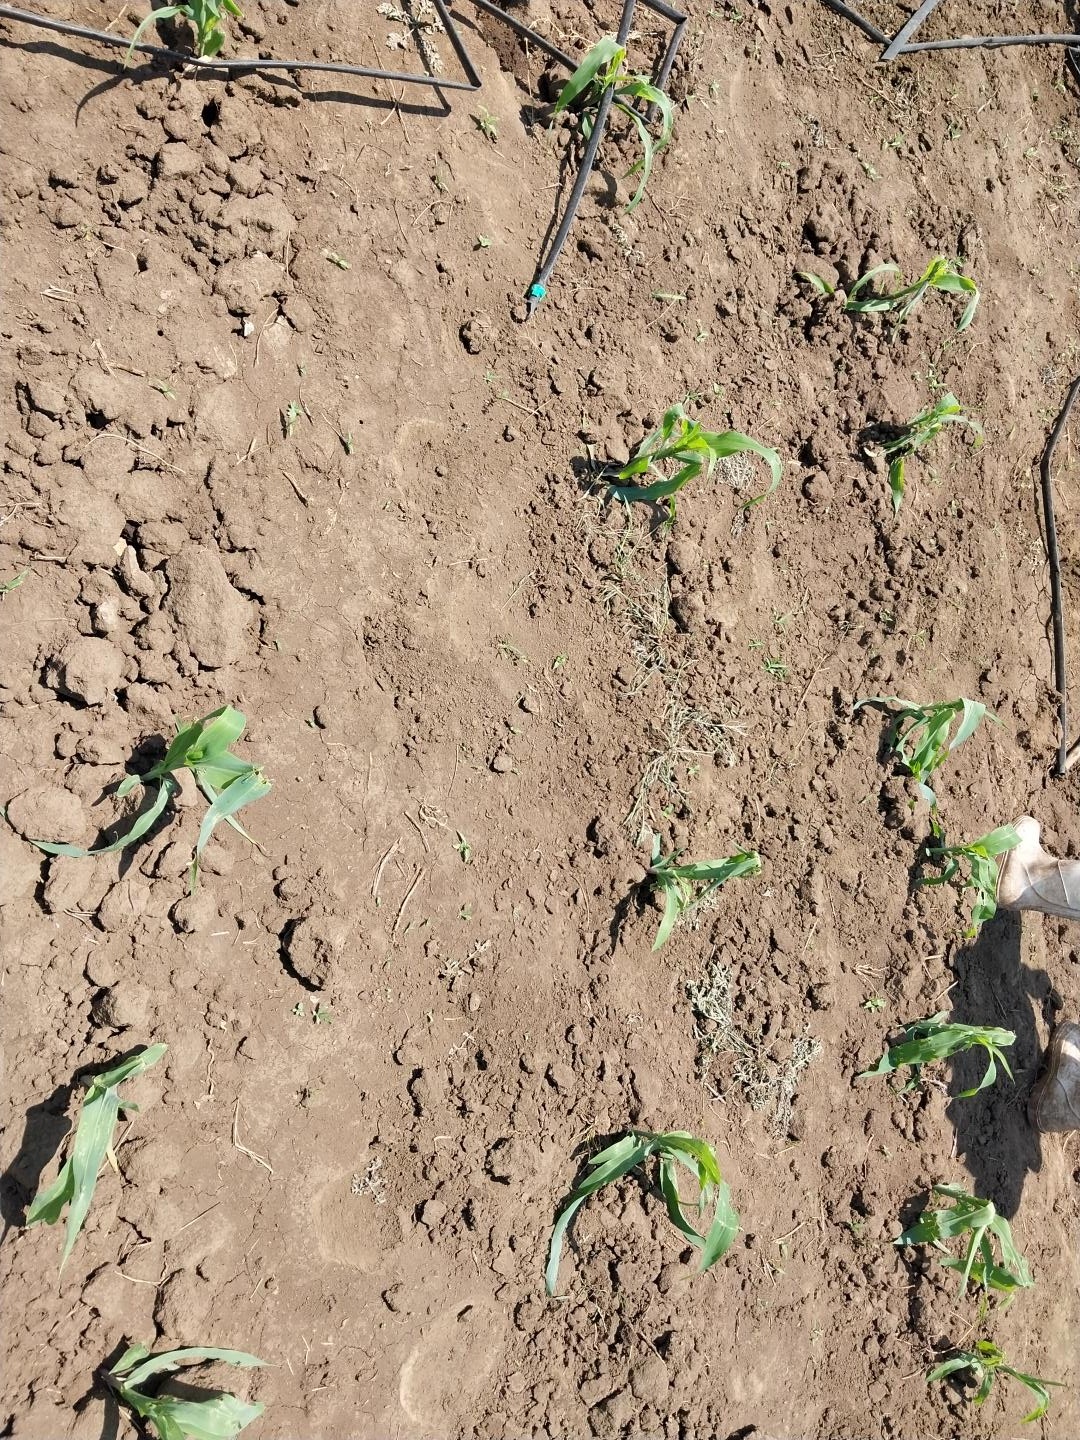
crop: maize
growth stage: vegetative
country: Tanzania
